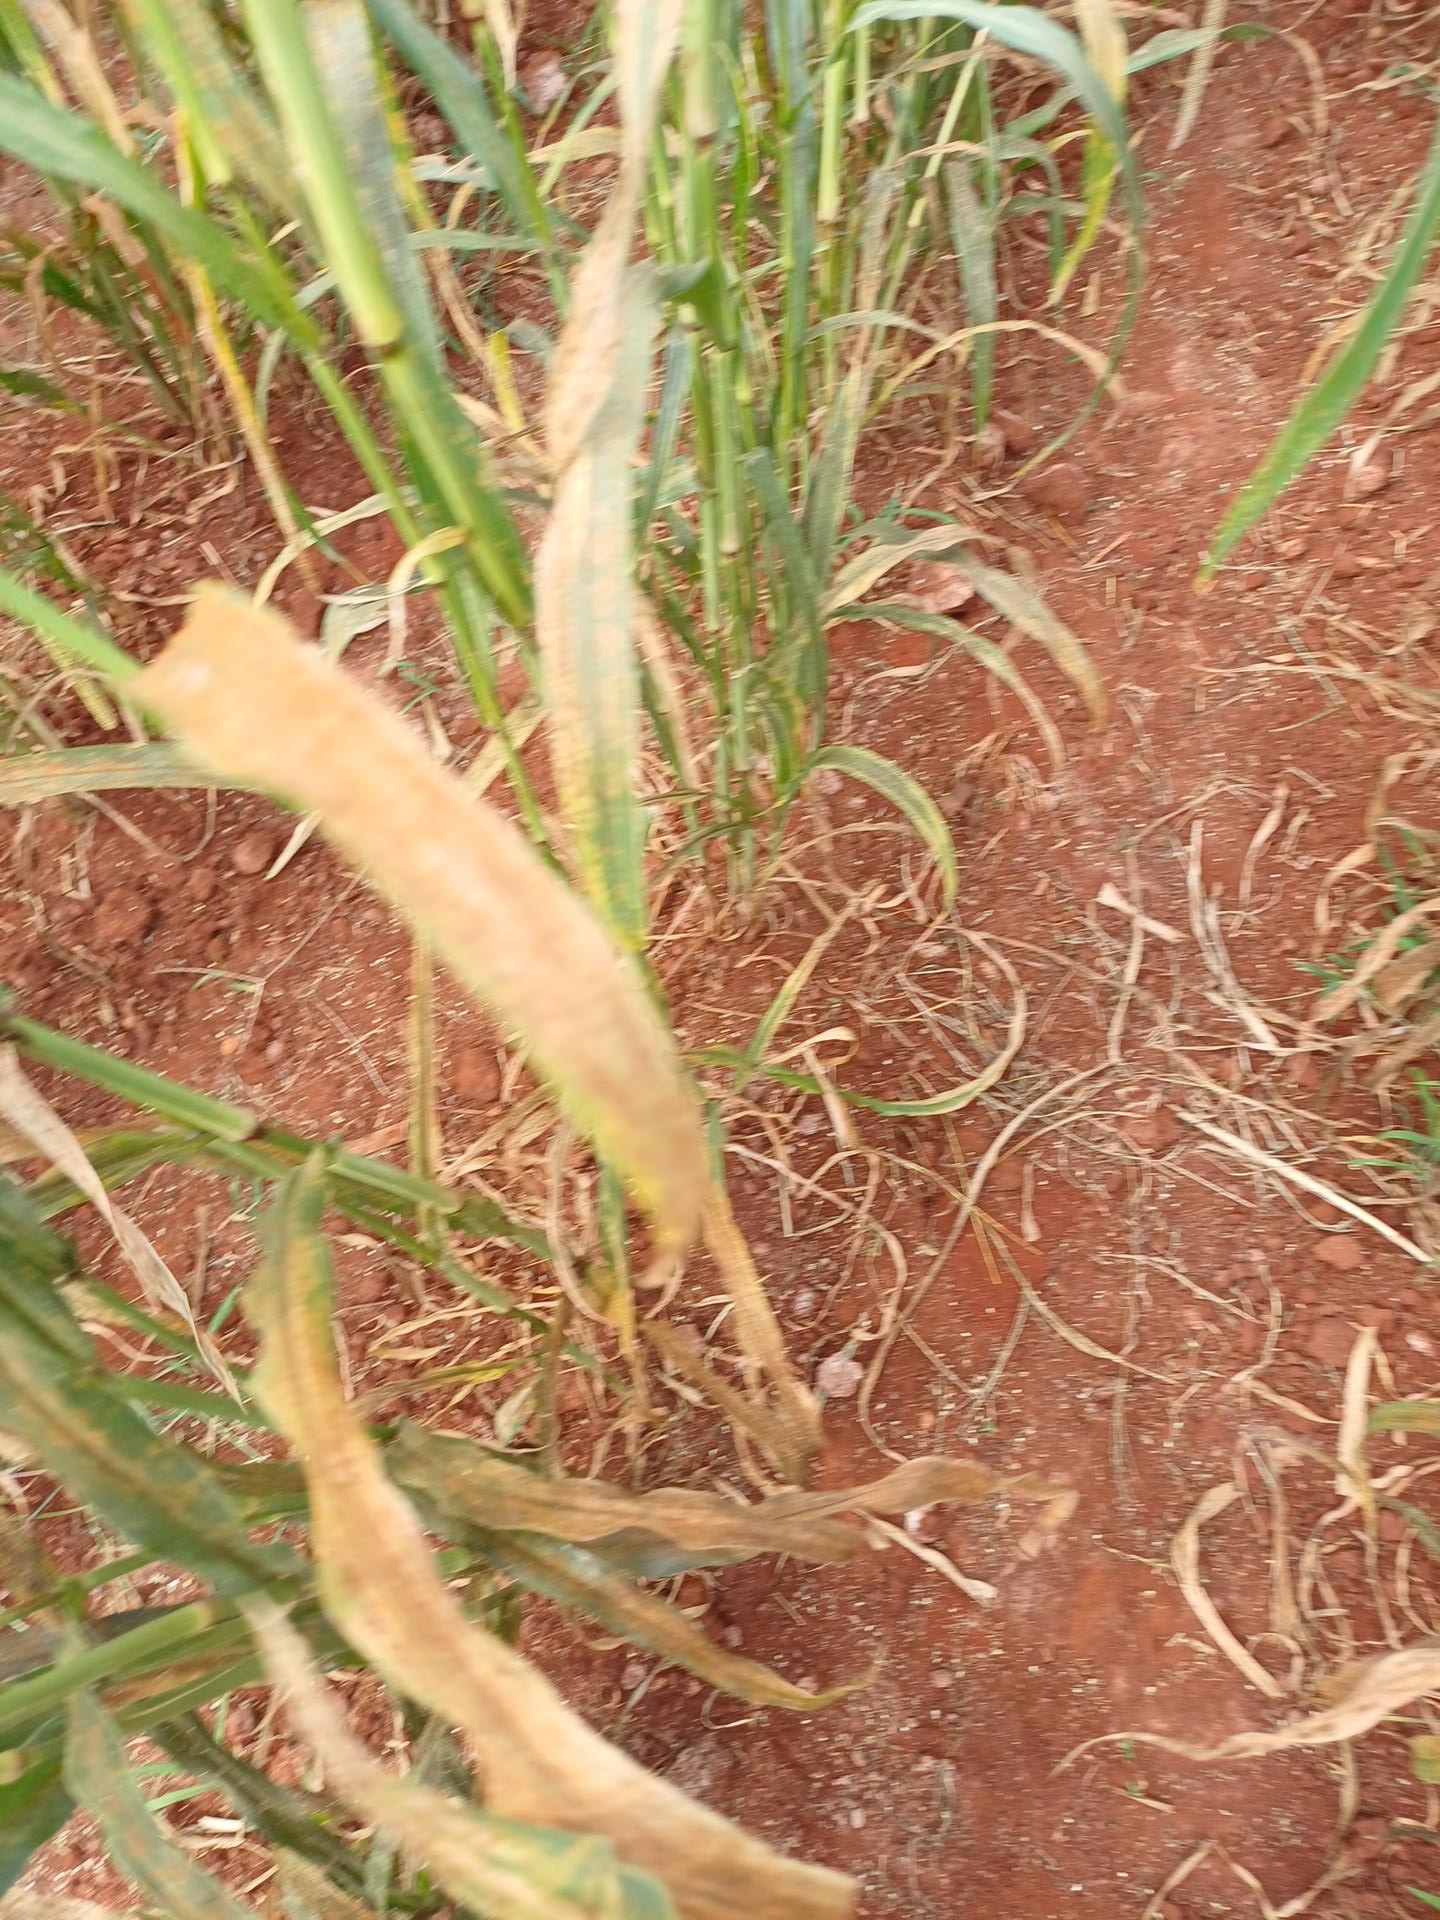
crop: pearl millet
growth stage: filling grain
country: Kenya
